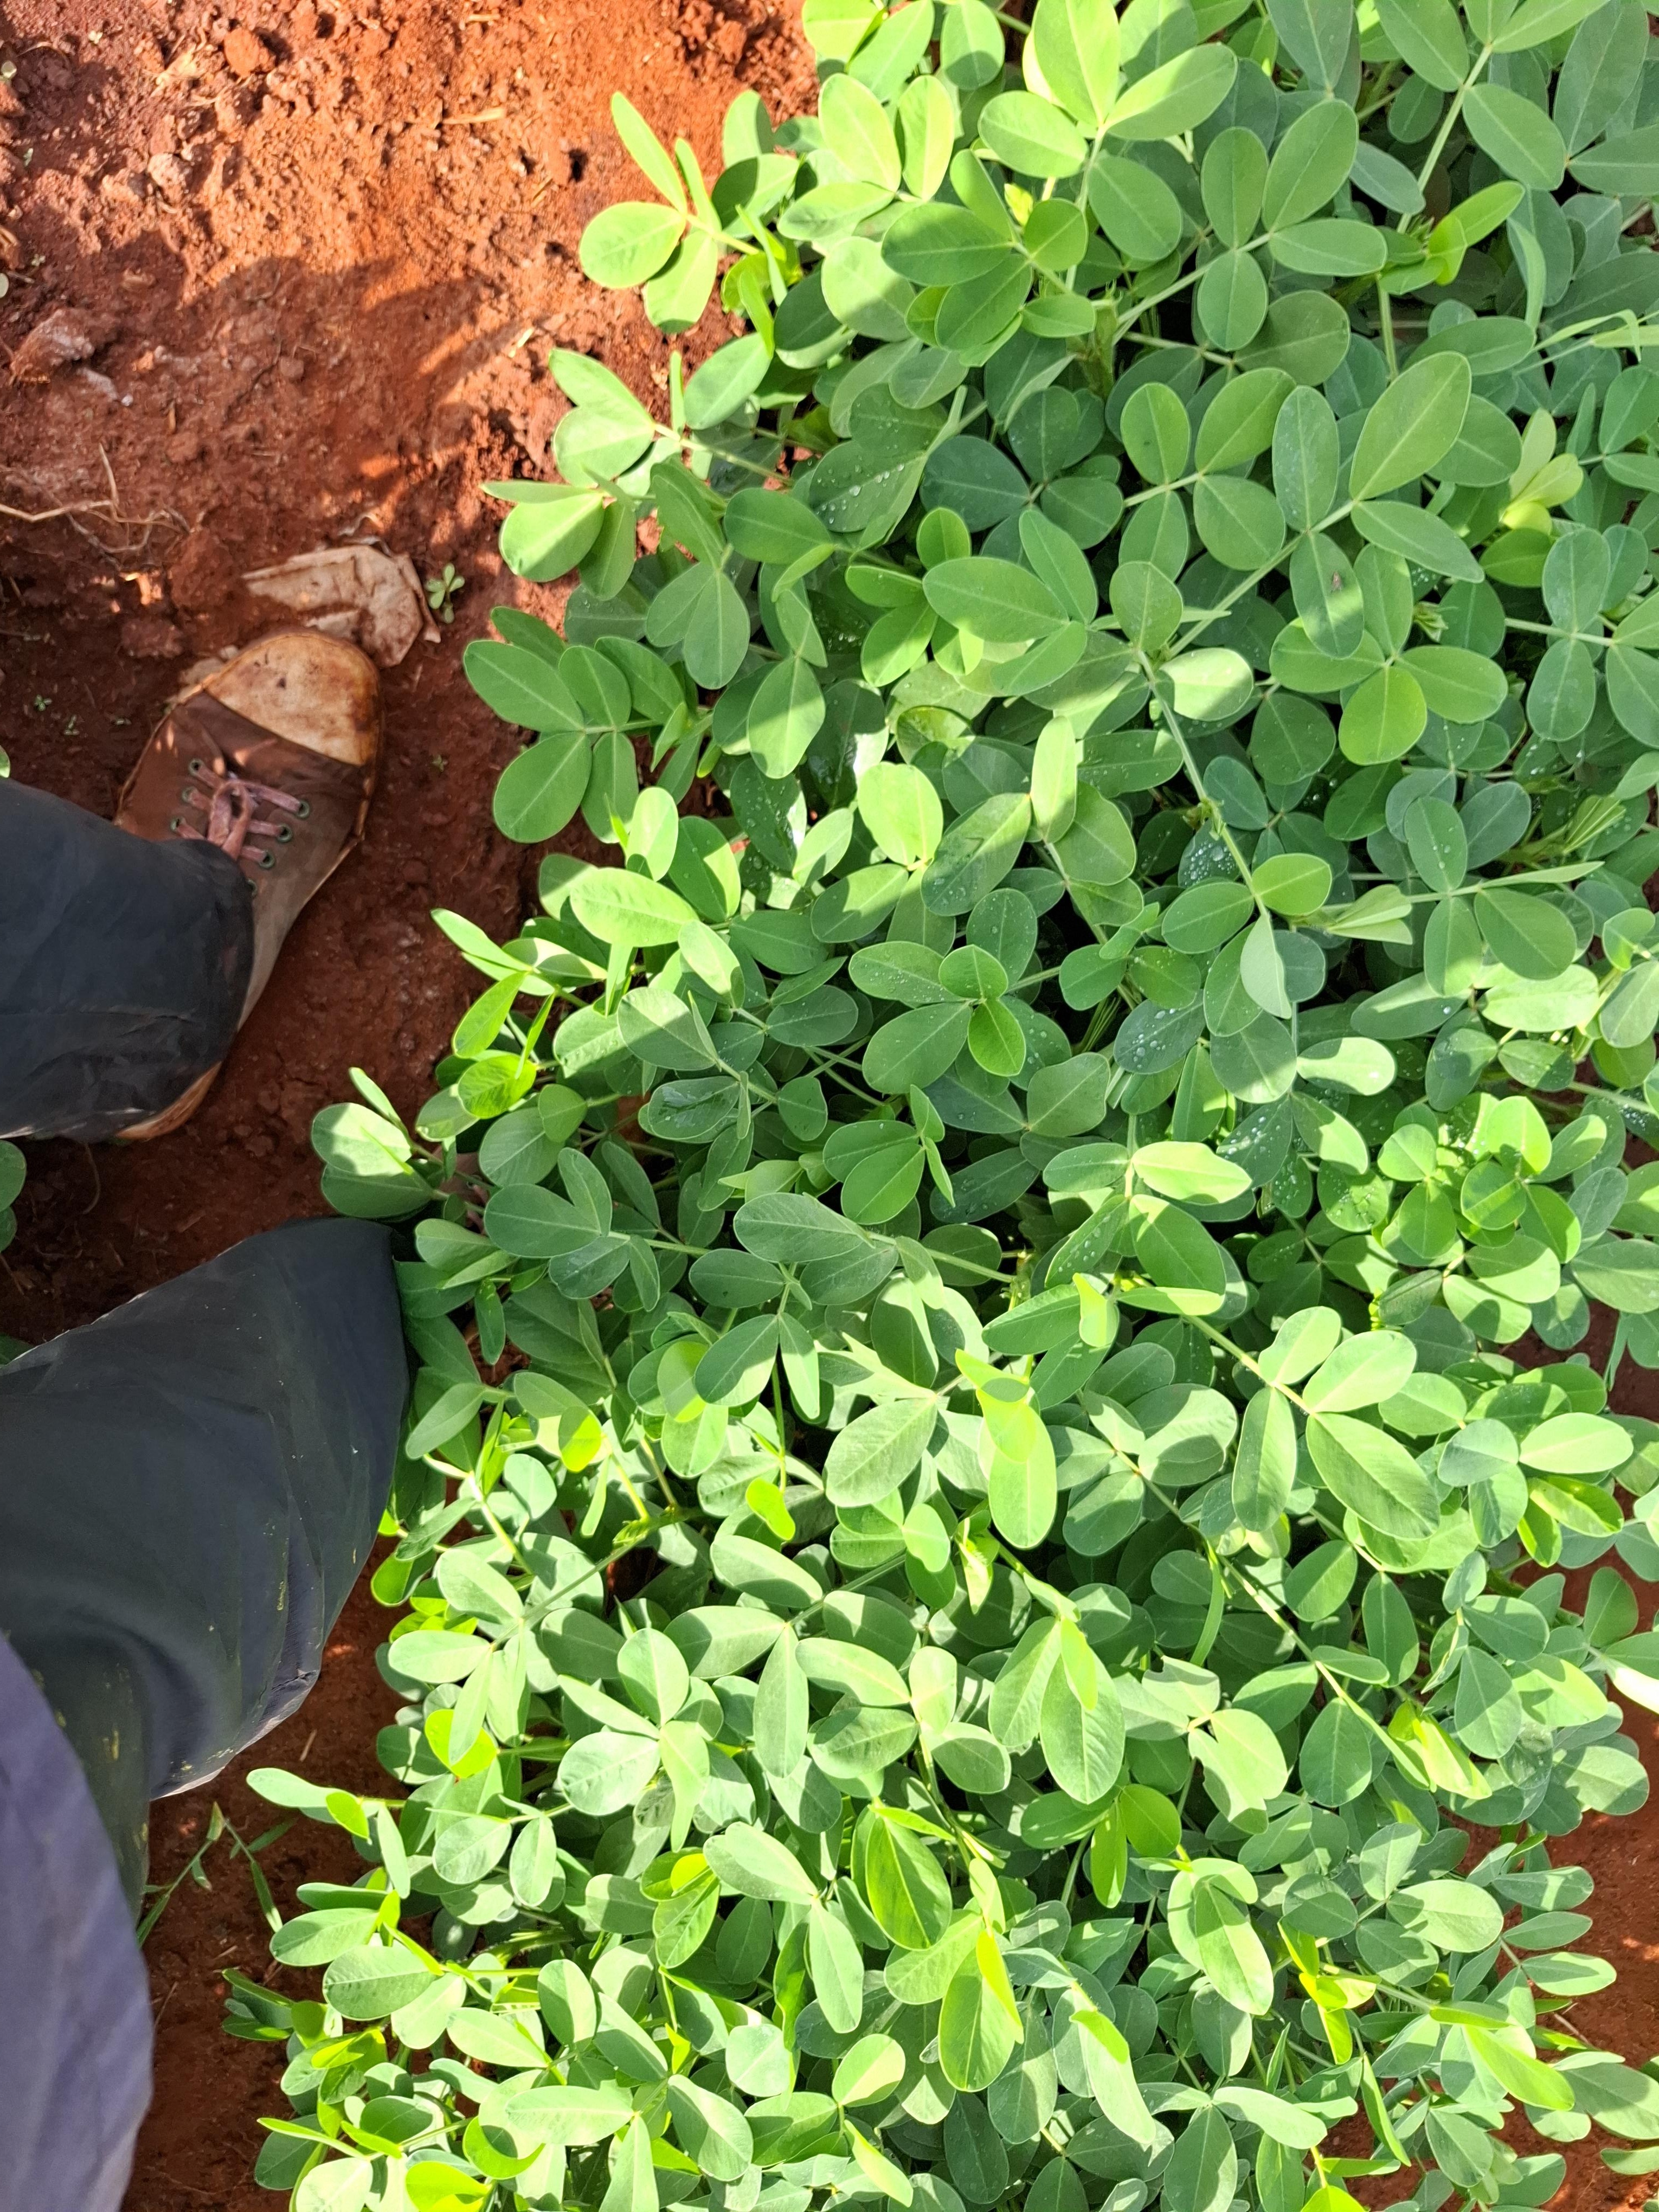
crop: groundnut
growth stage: flowering
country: Kenya
